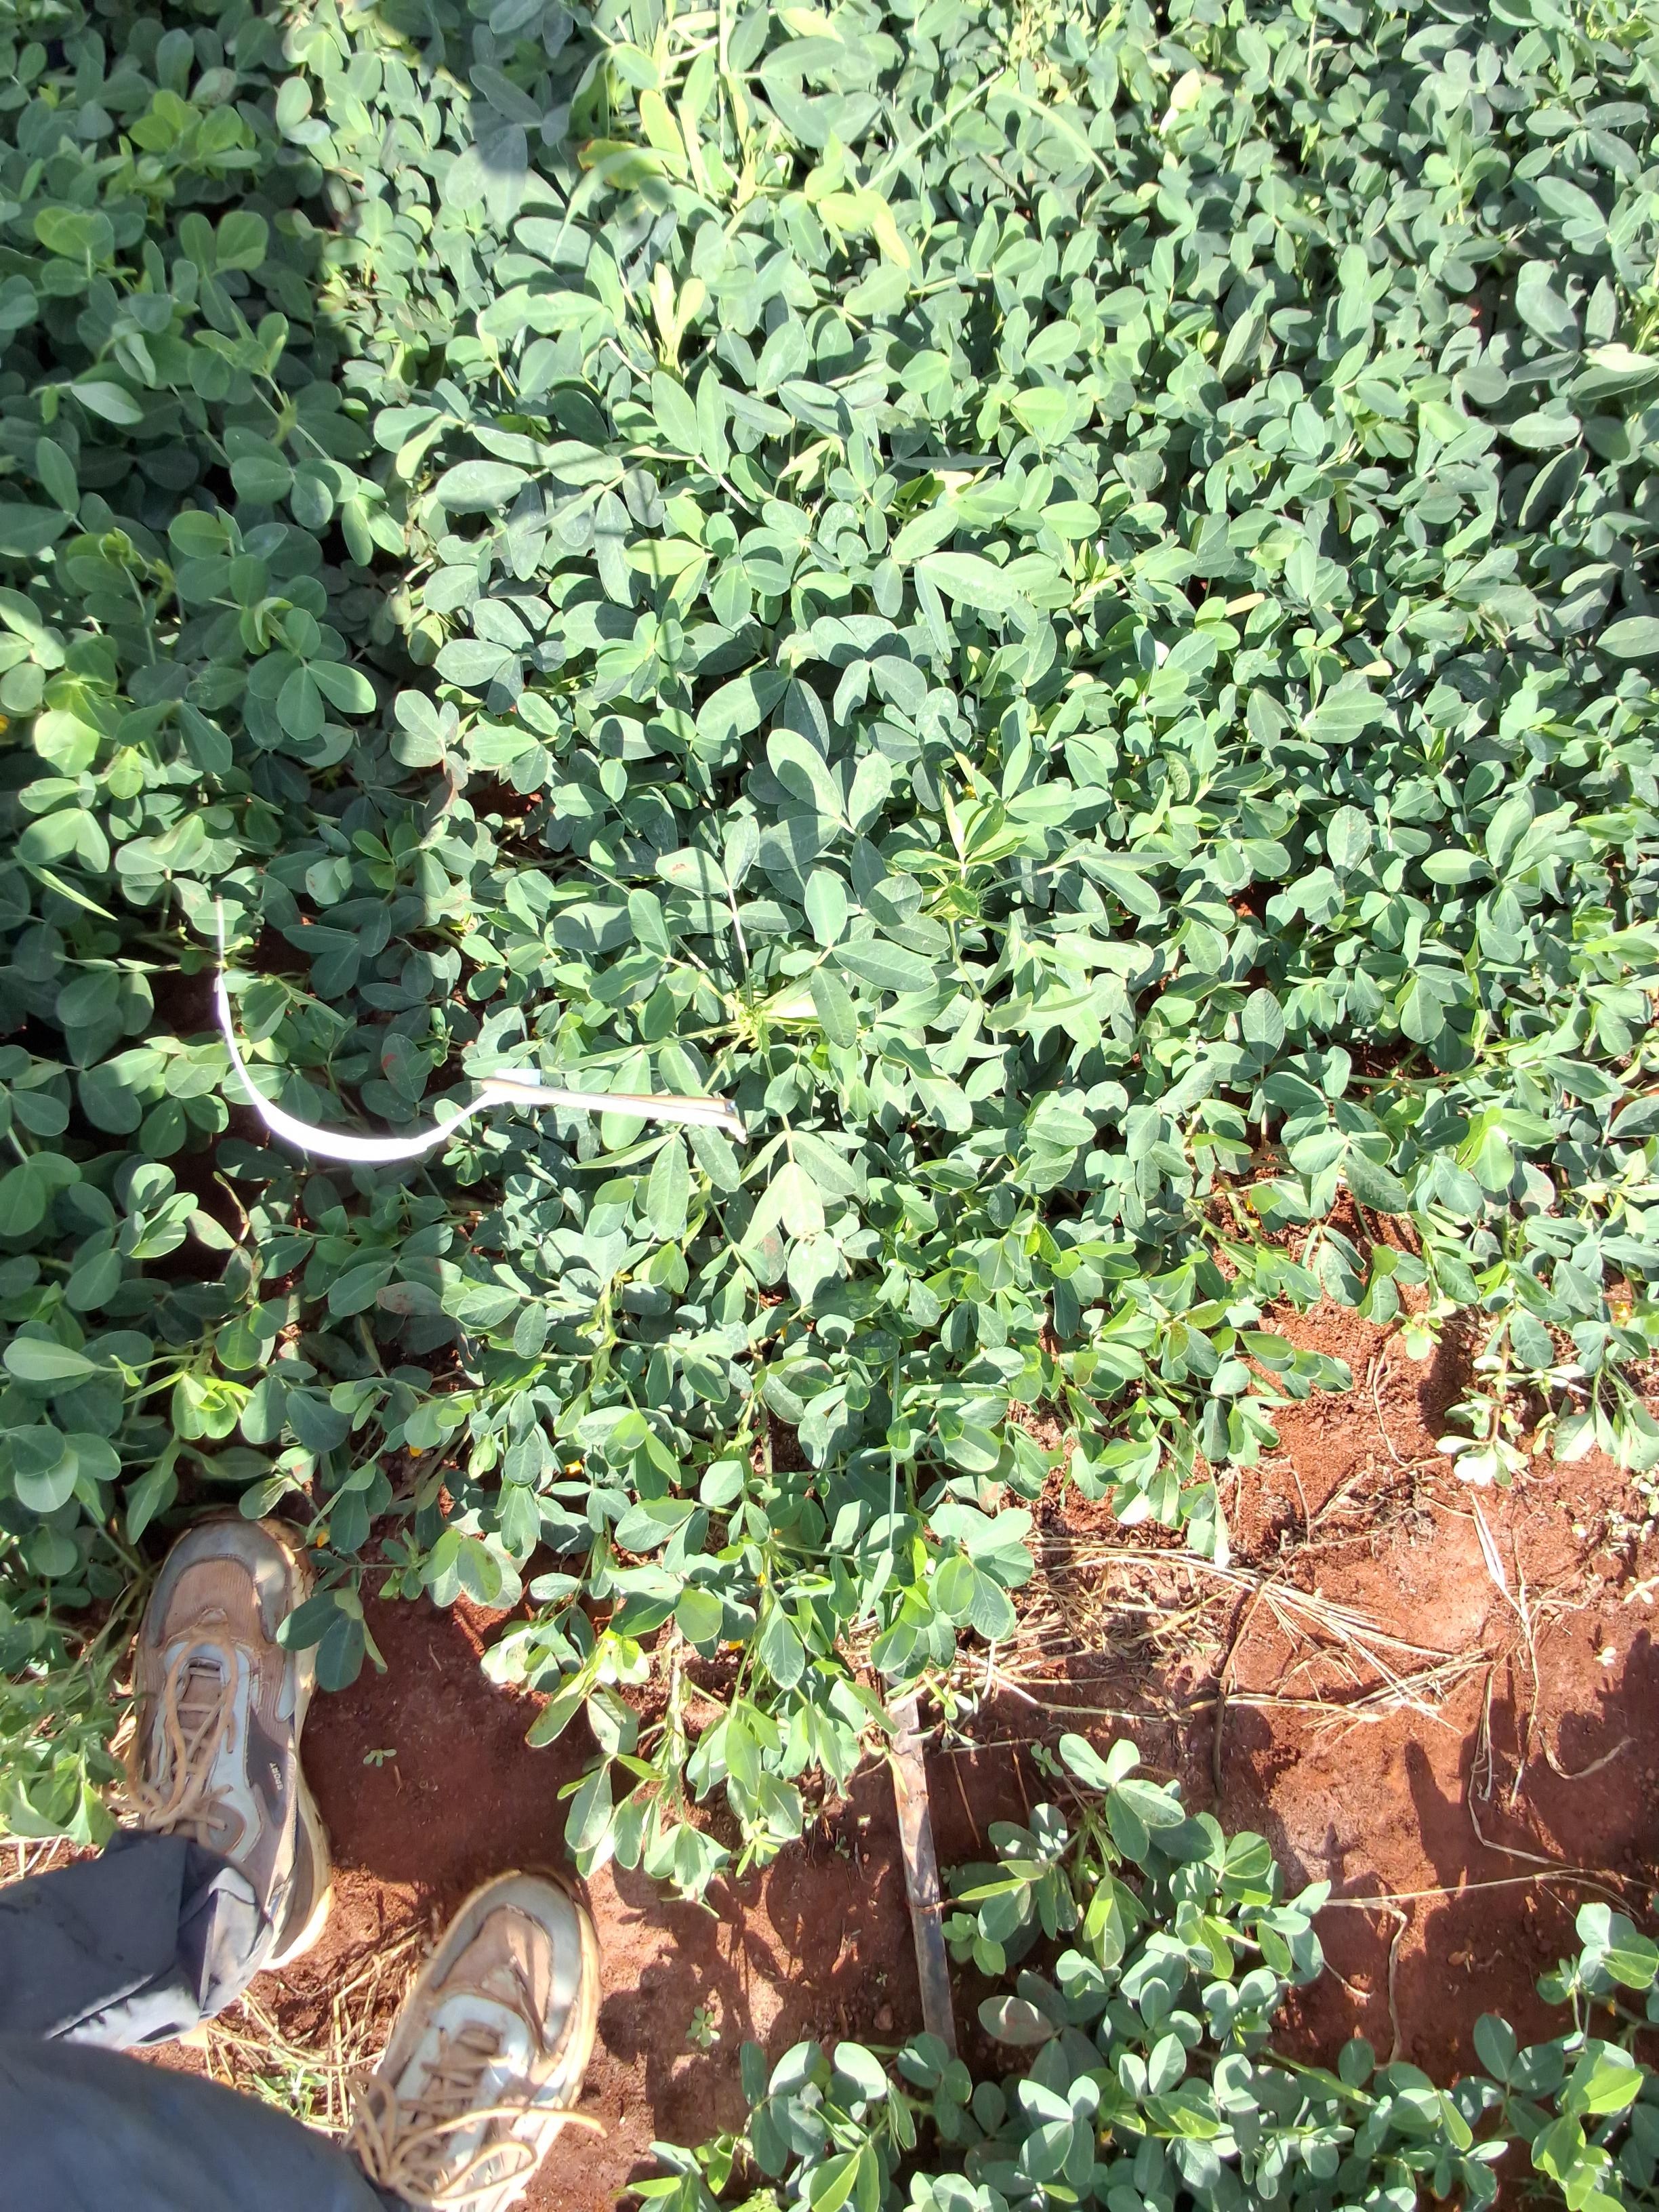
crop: groundnut
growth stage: pegging
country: Kenya
